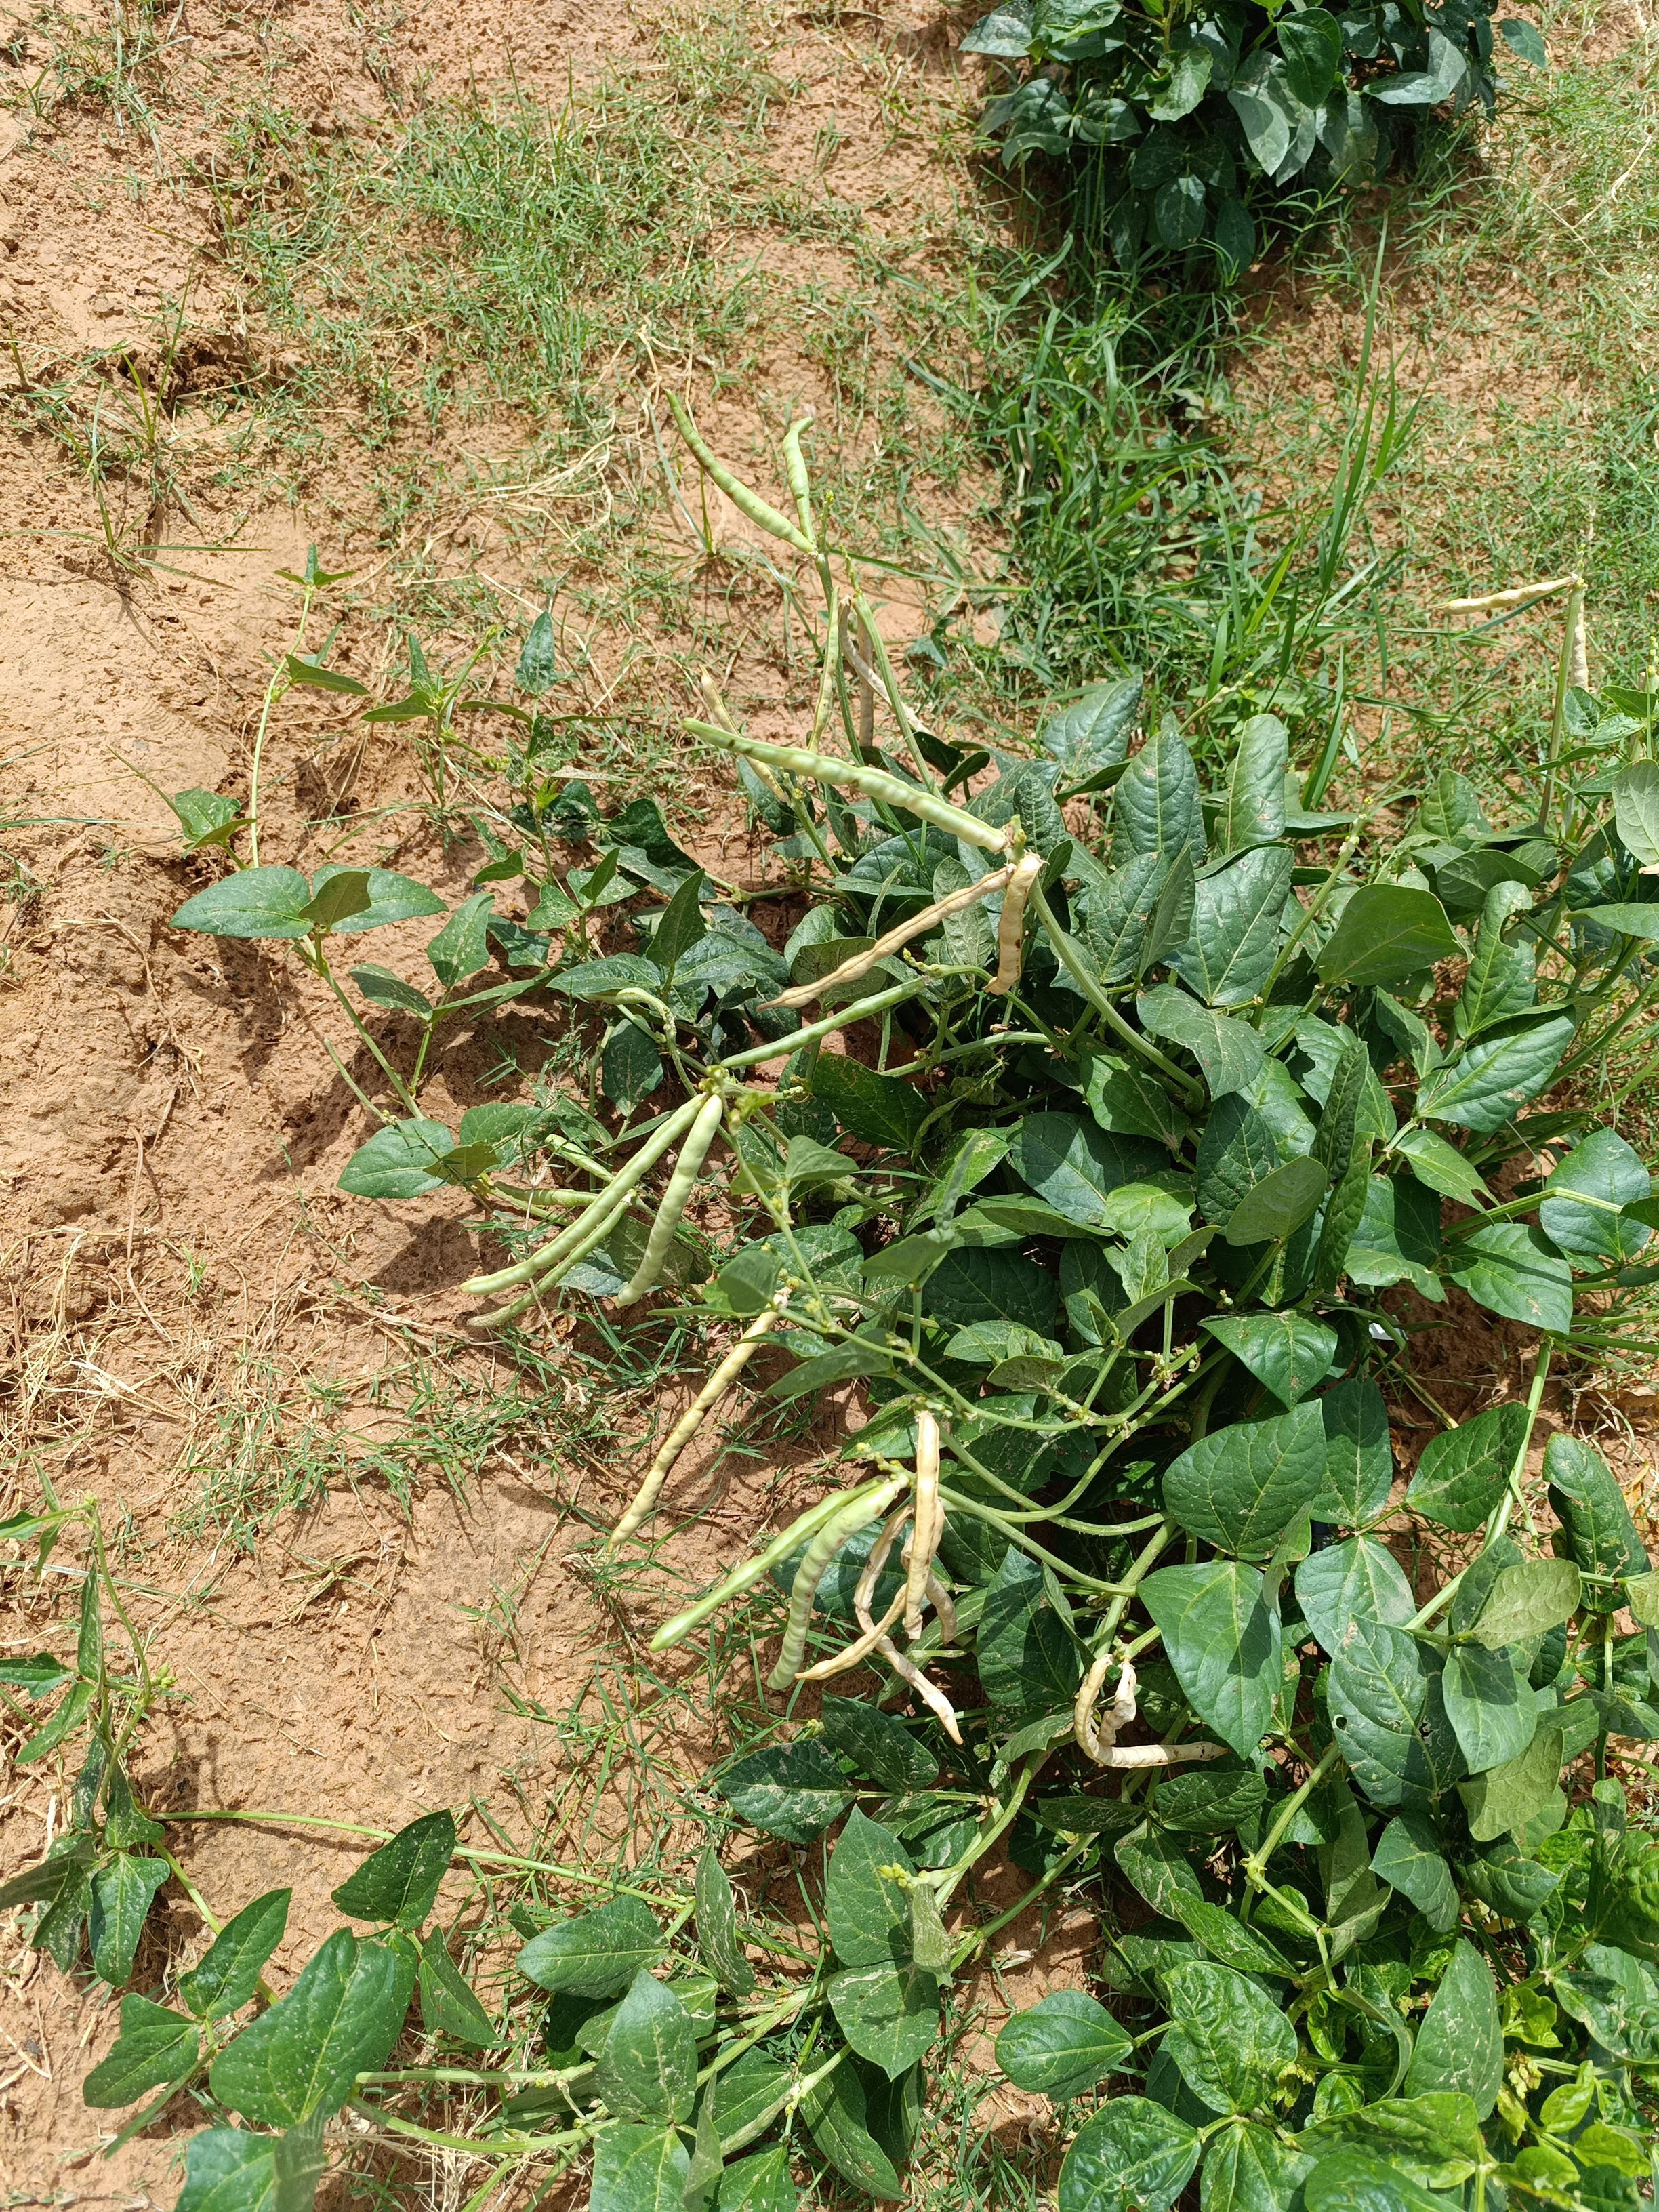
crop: cowpea
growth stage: development pod
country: Nigeria
